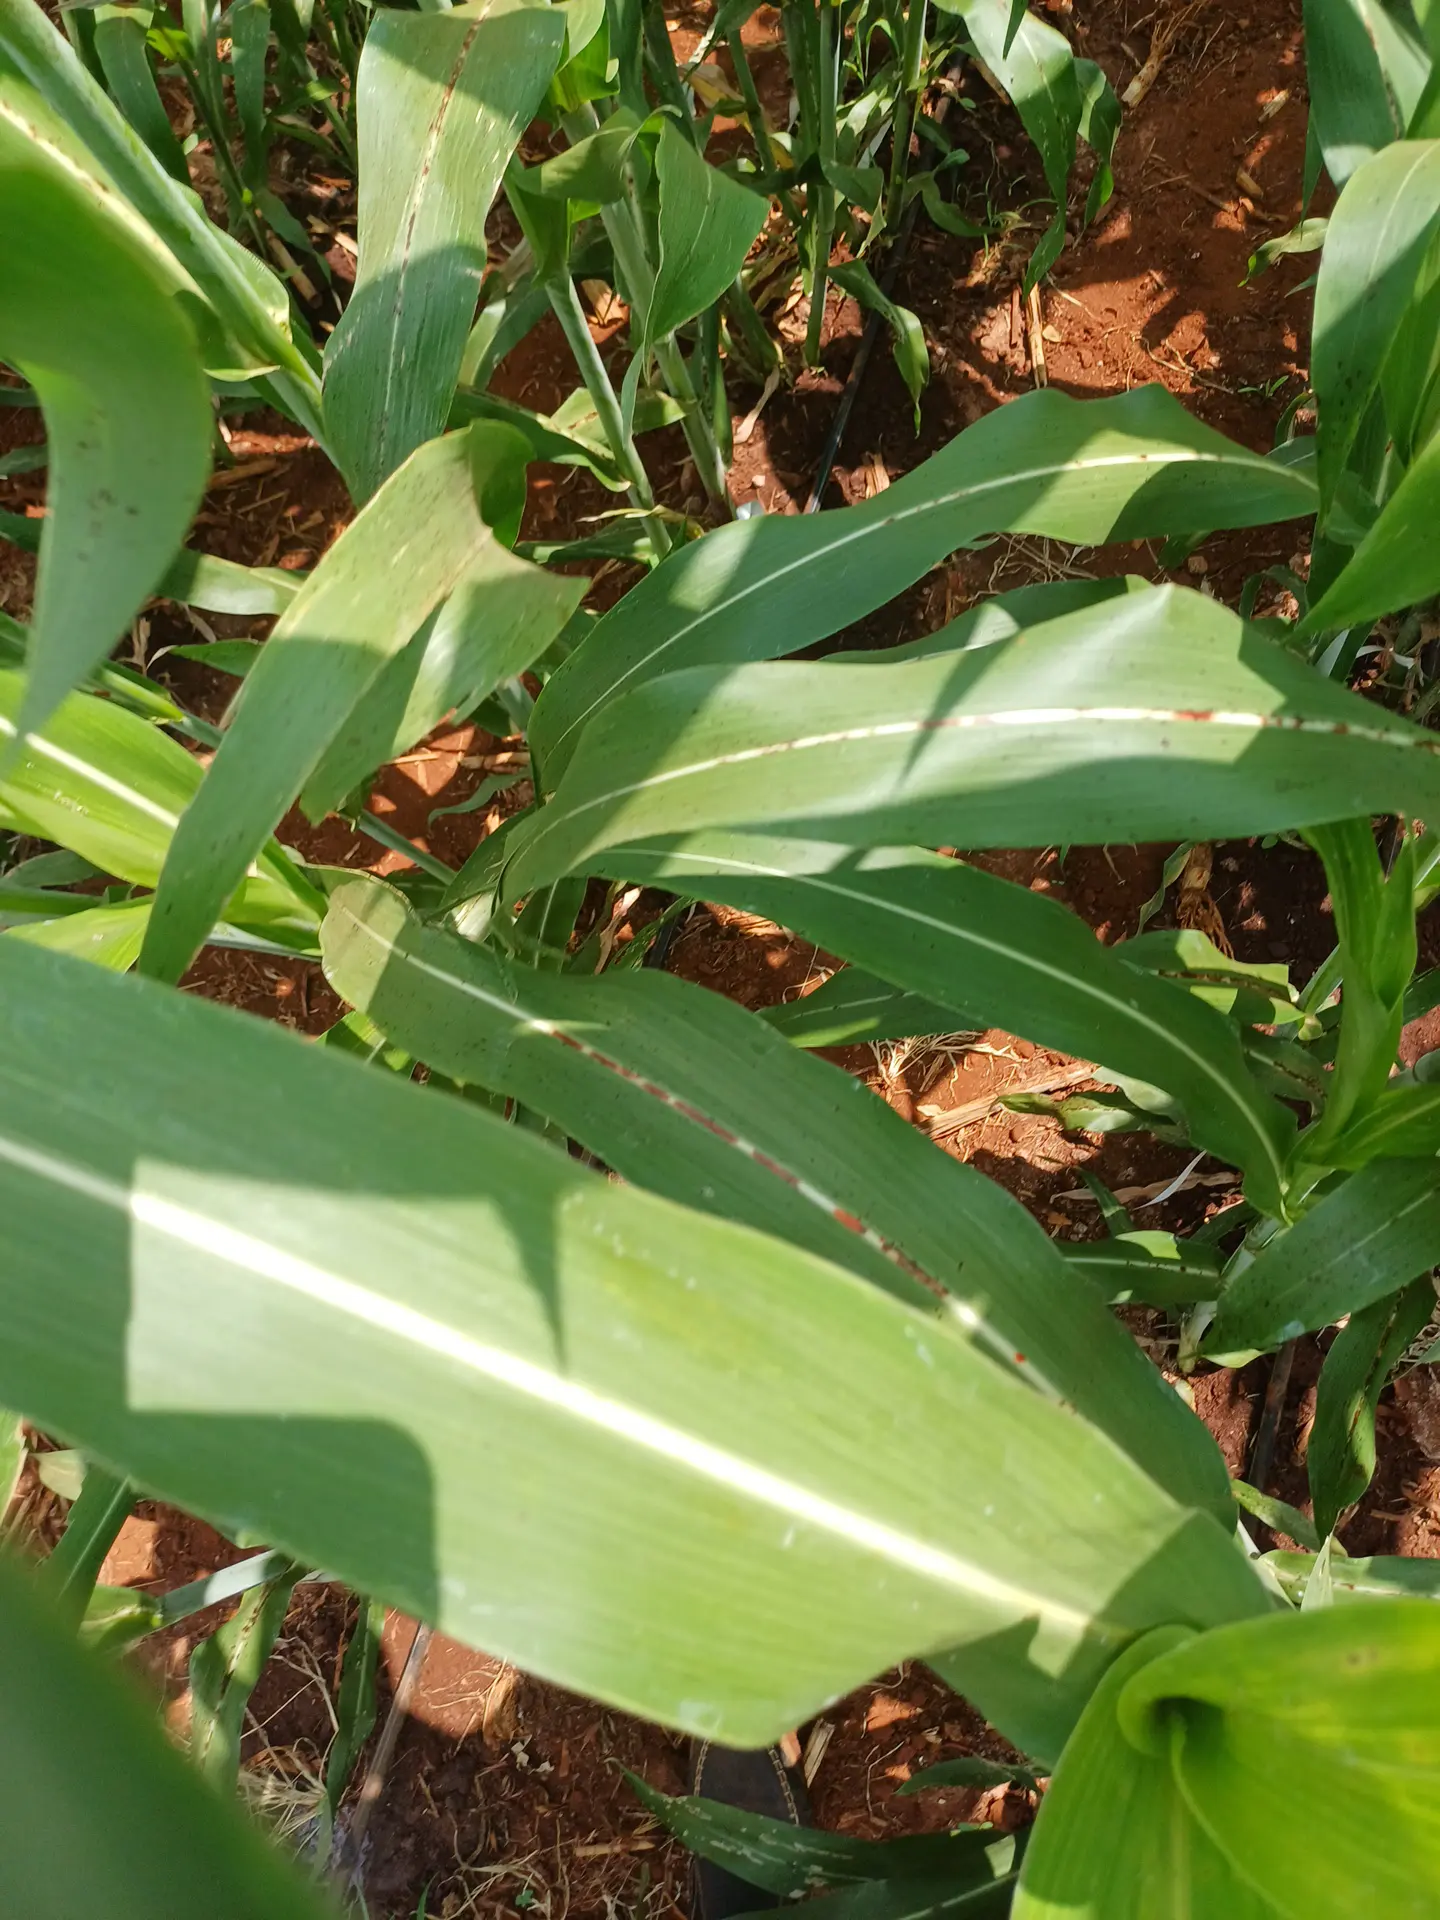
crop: sorghum
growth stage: vegetative
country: Kenya
